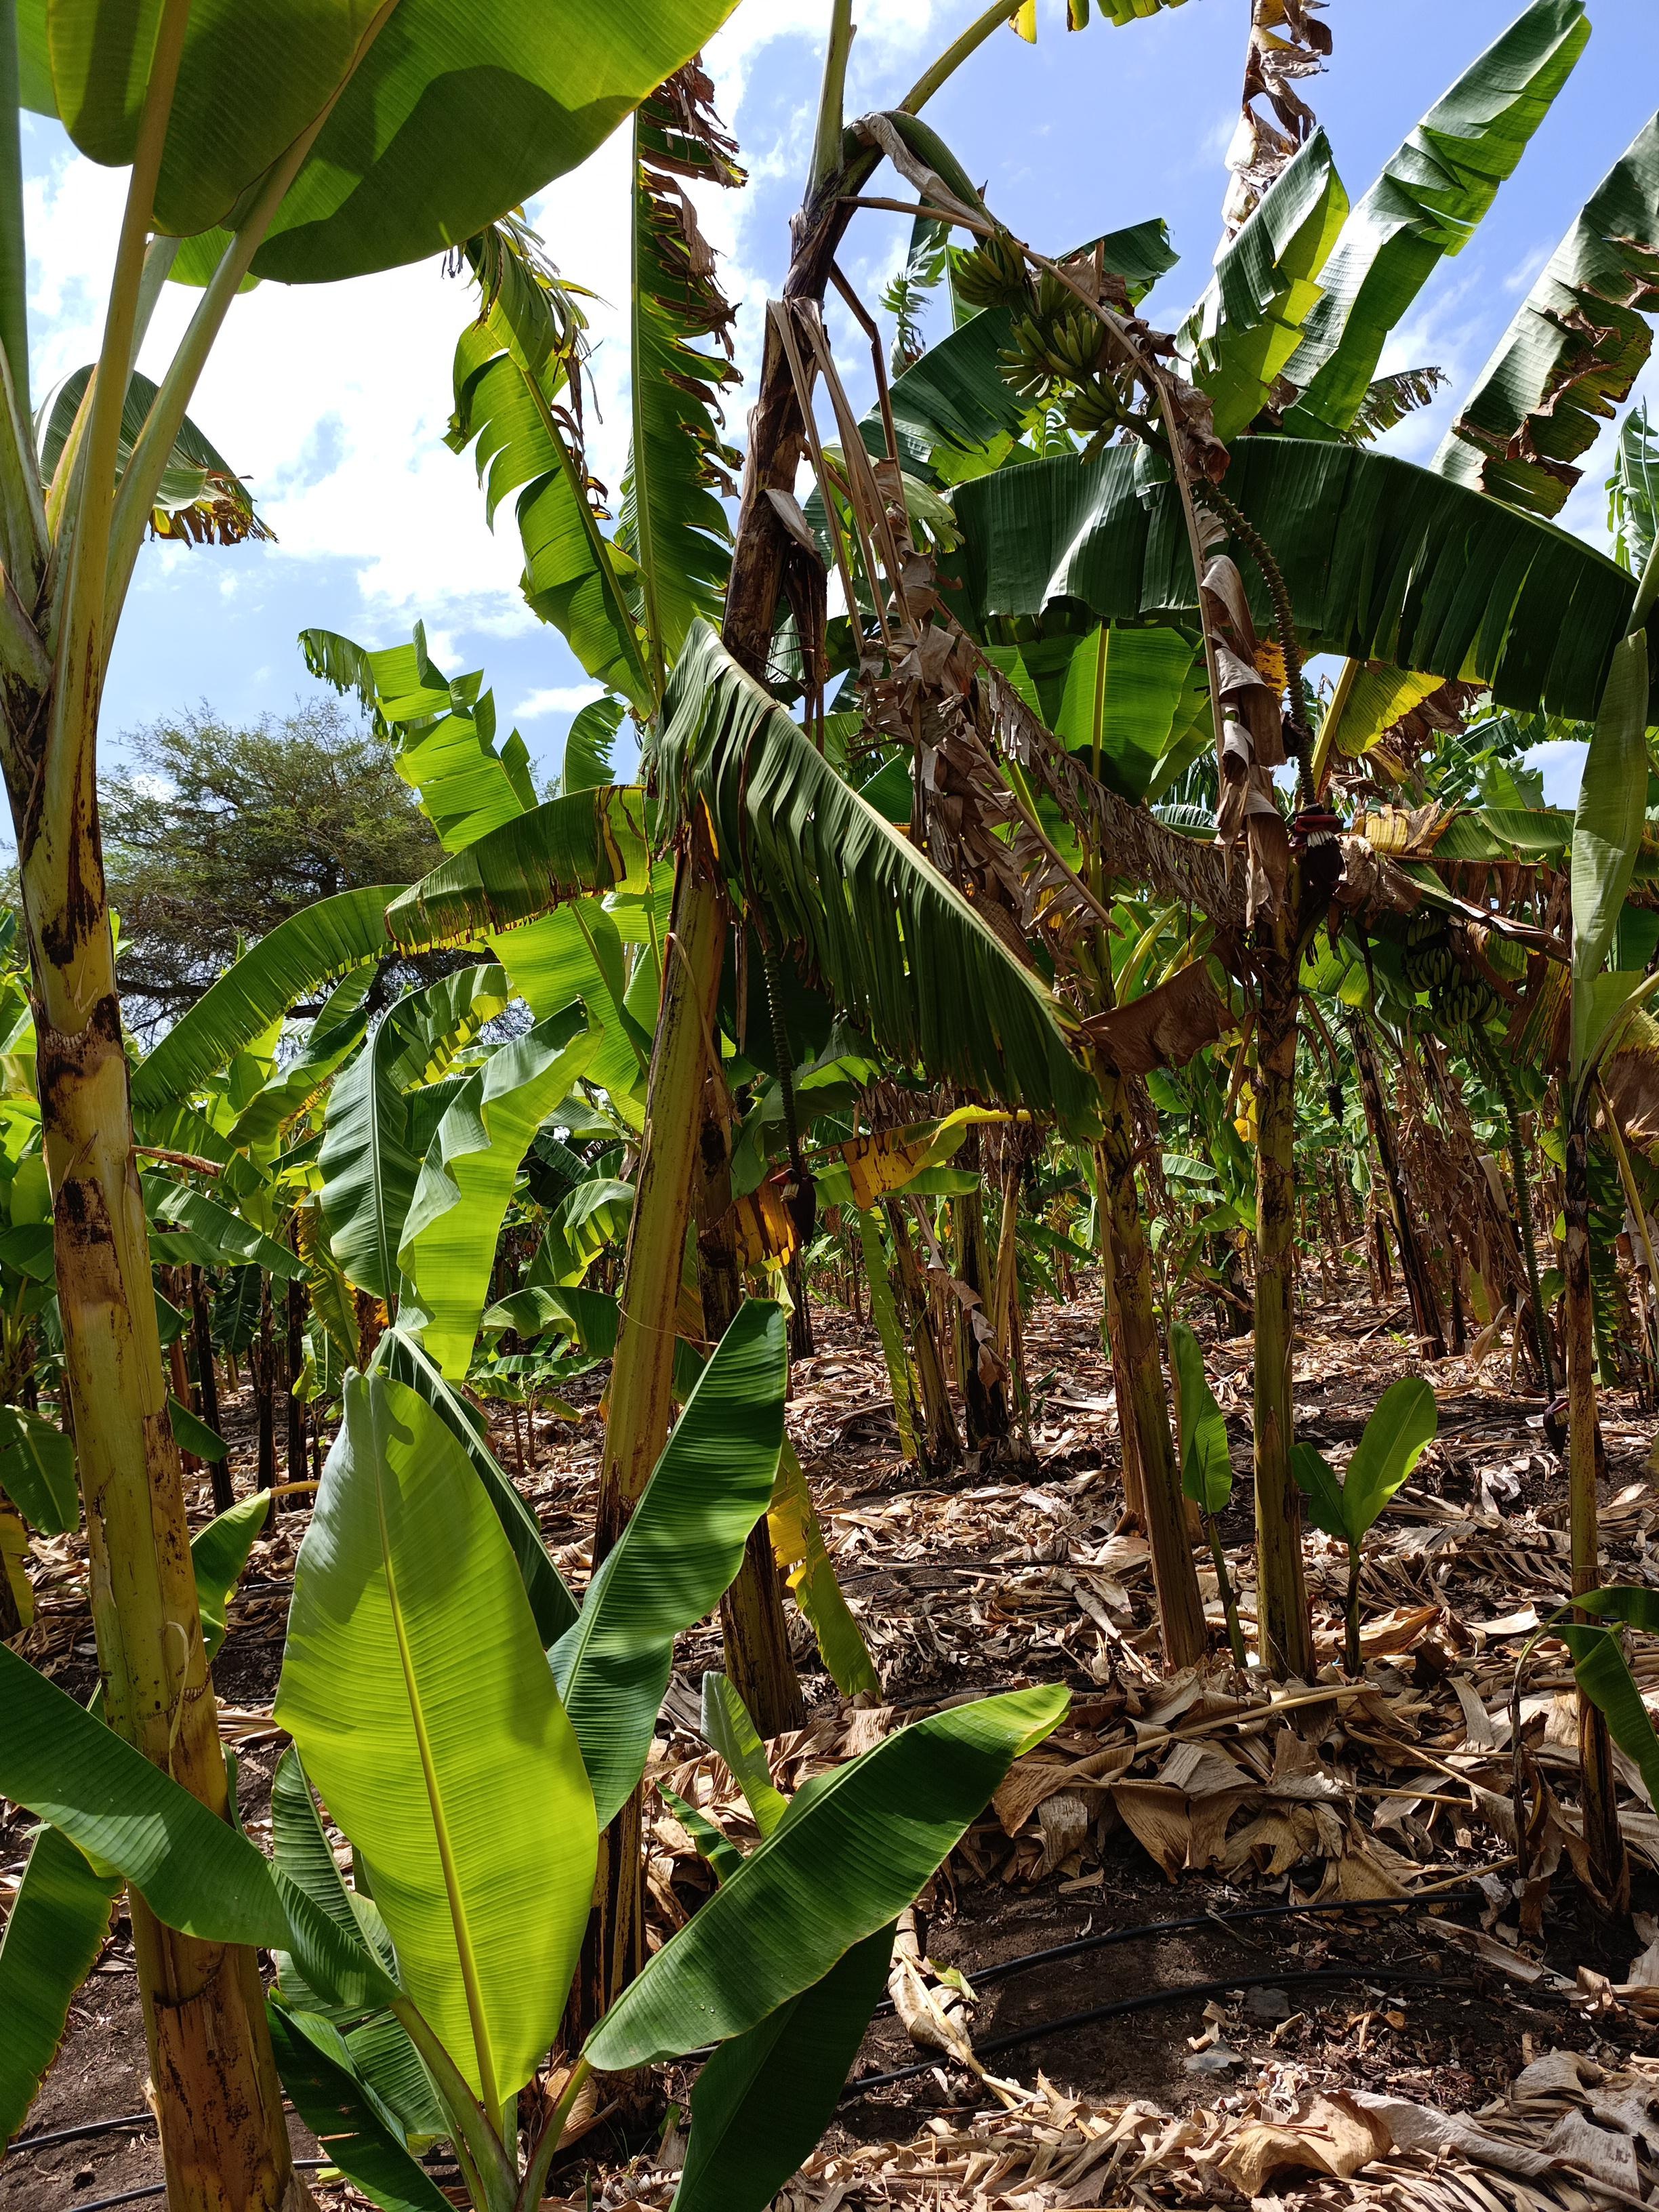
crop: banana
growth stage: development fruit
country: Tanzania
